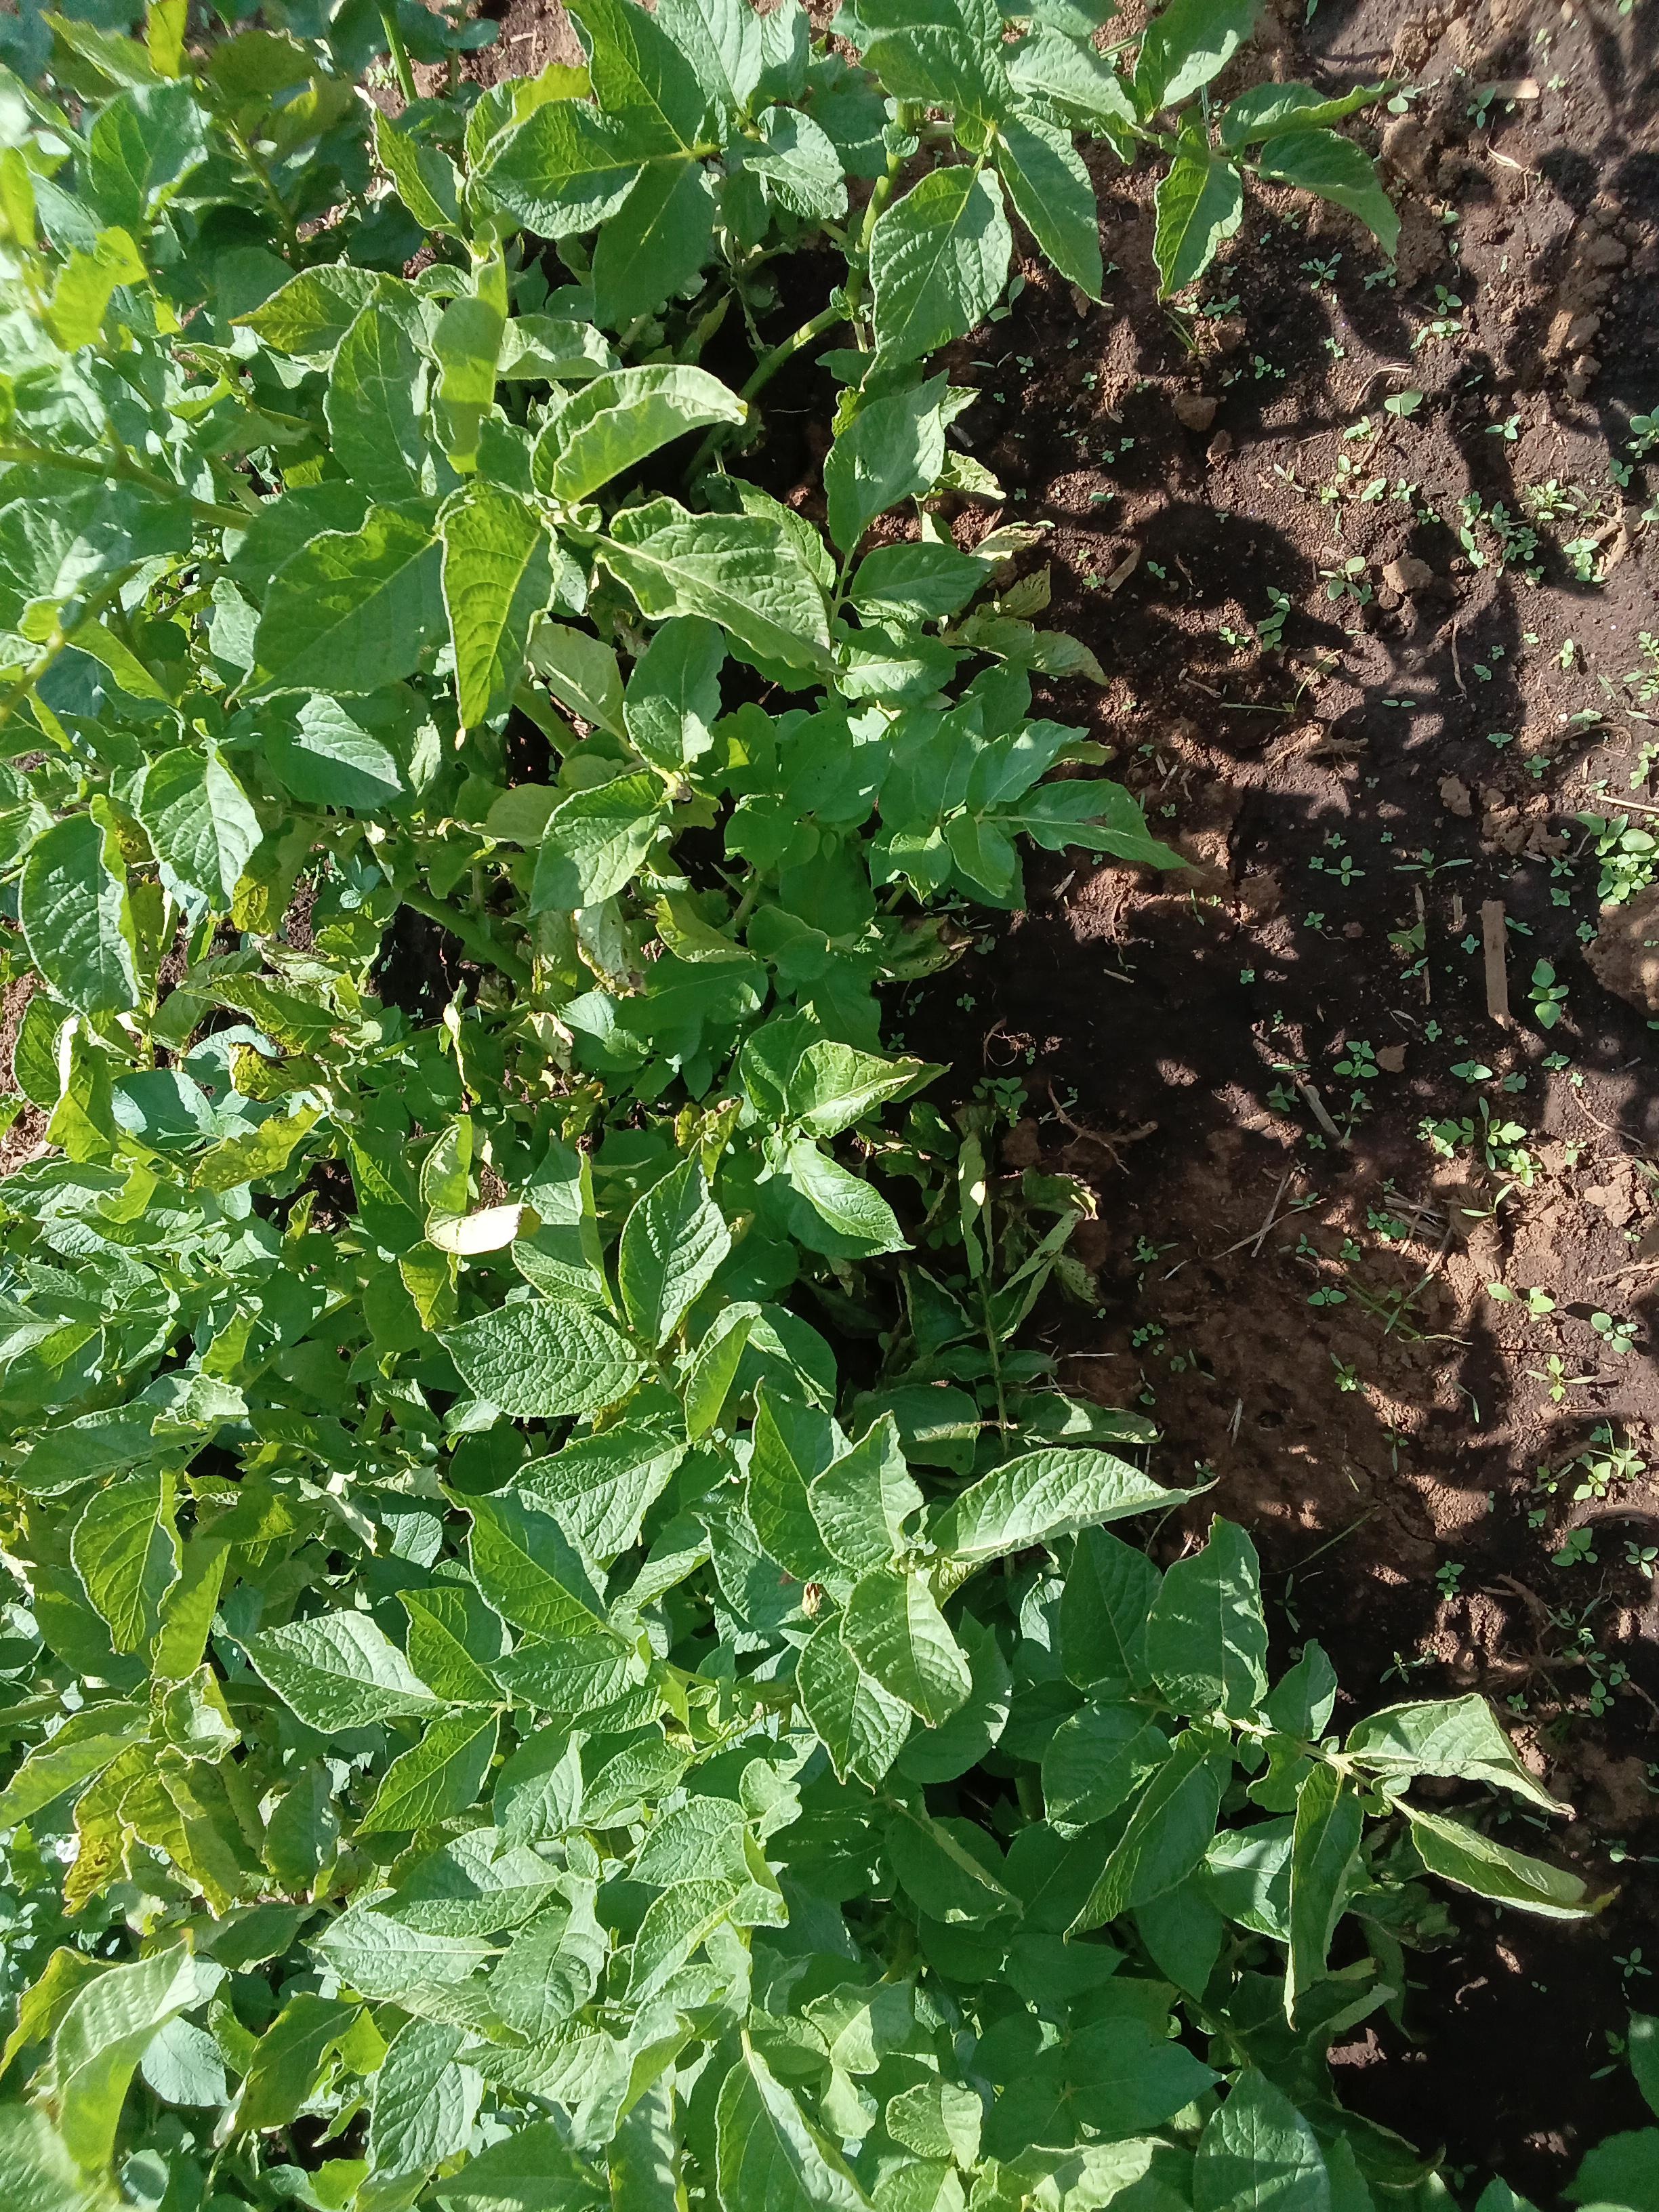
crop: potato
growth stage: vegetative
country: Kenya
